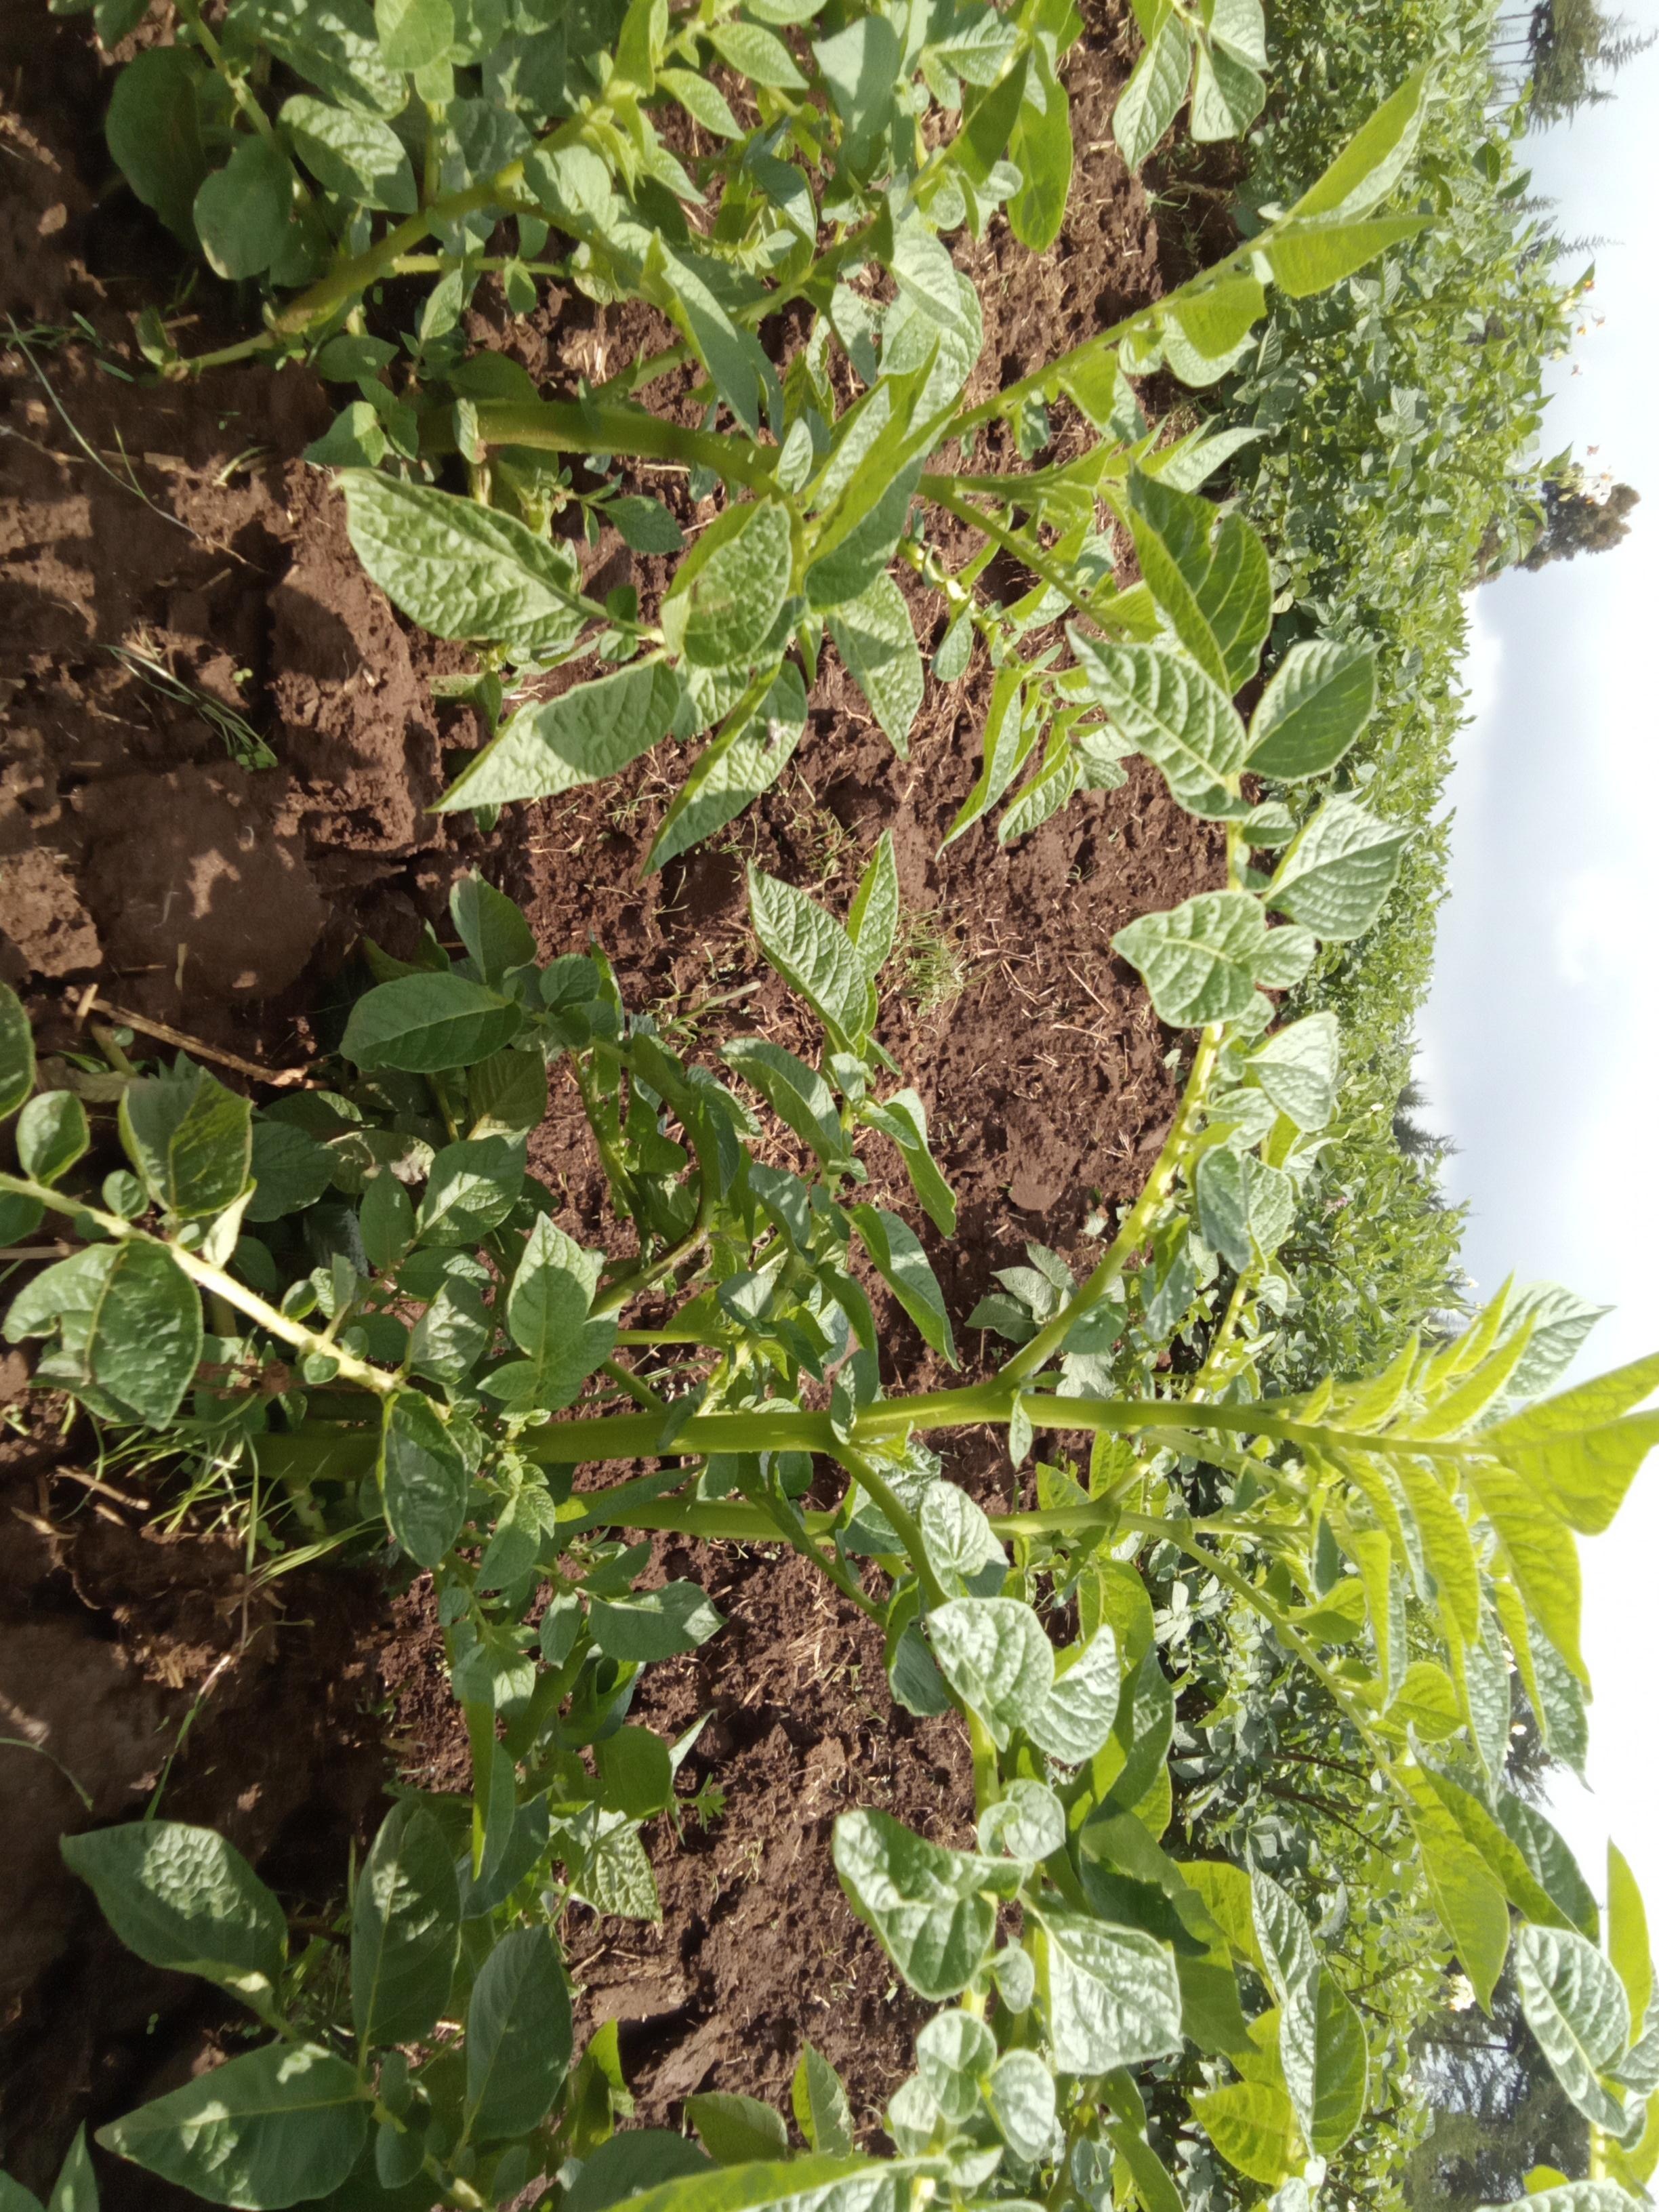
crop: potato
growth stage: vegetative
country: Kenya
